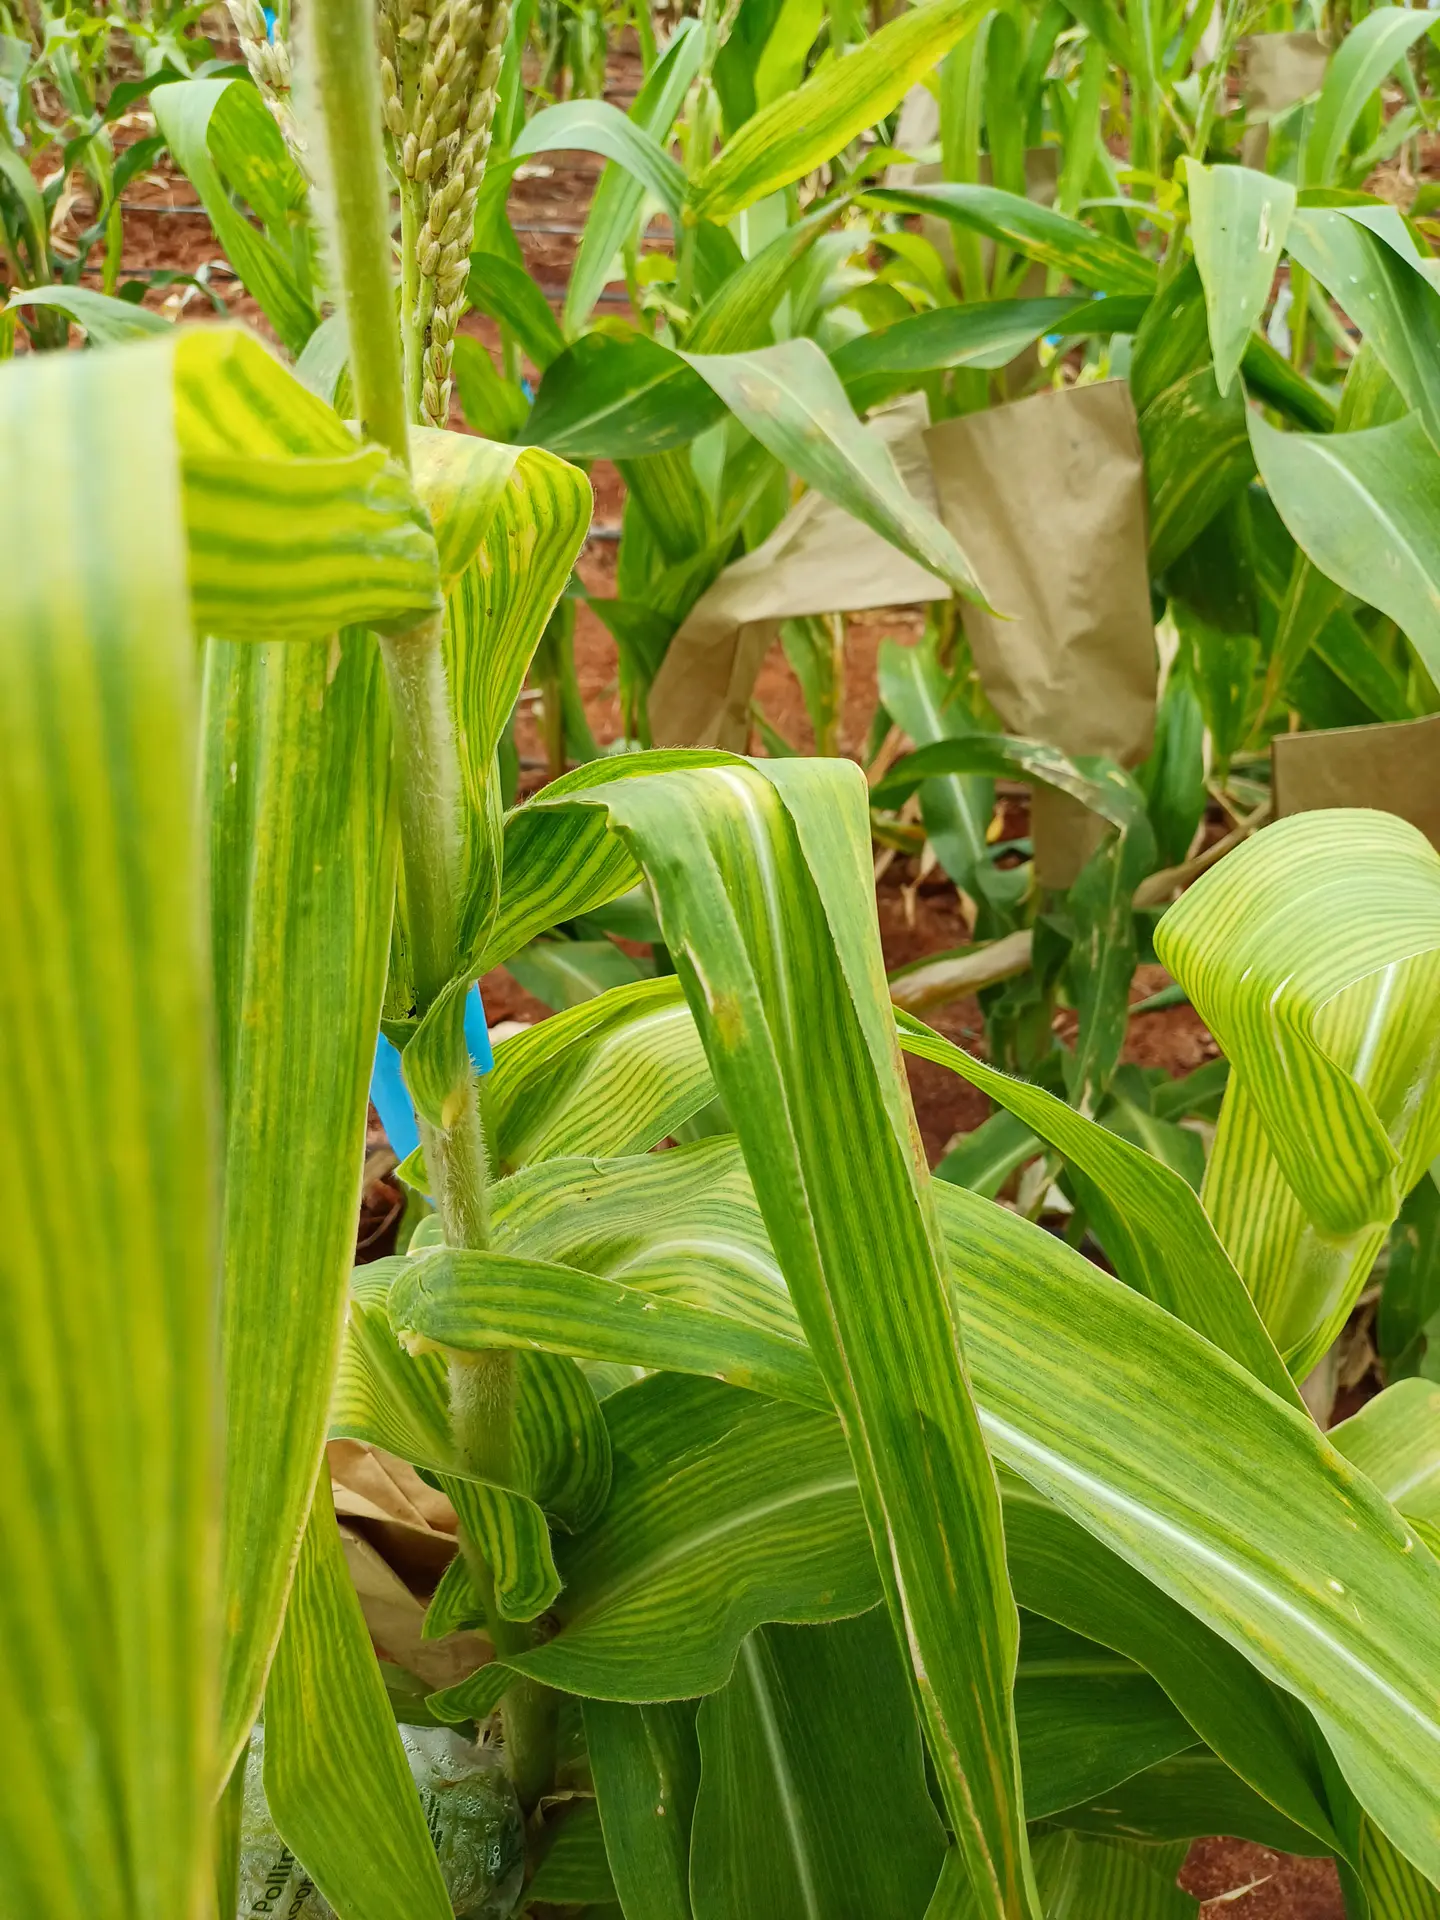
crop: maize
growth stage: flowering
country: Kenya
